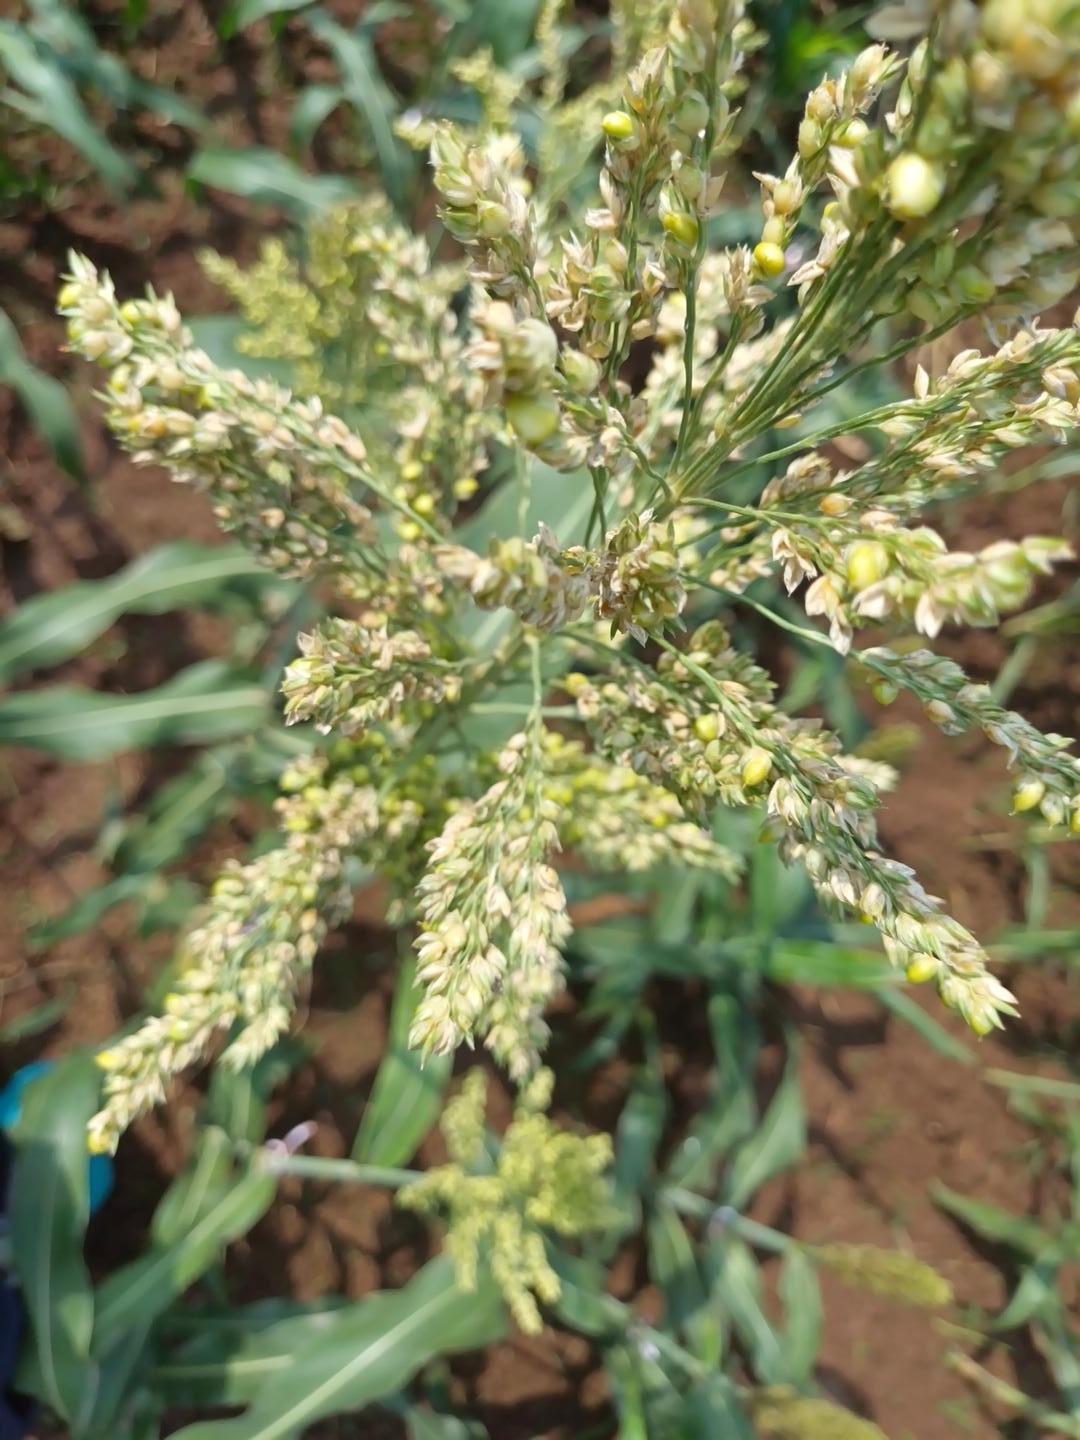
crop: sorghum
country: Kenya
